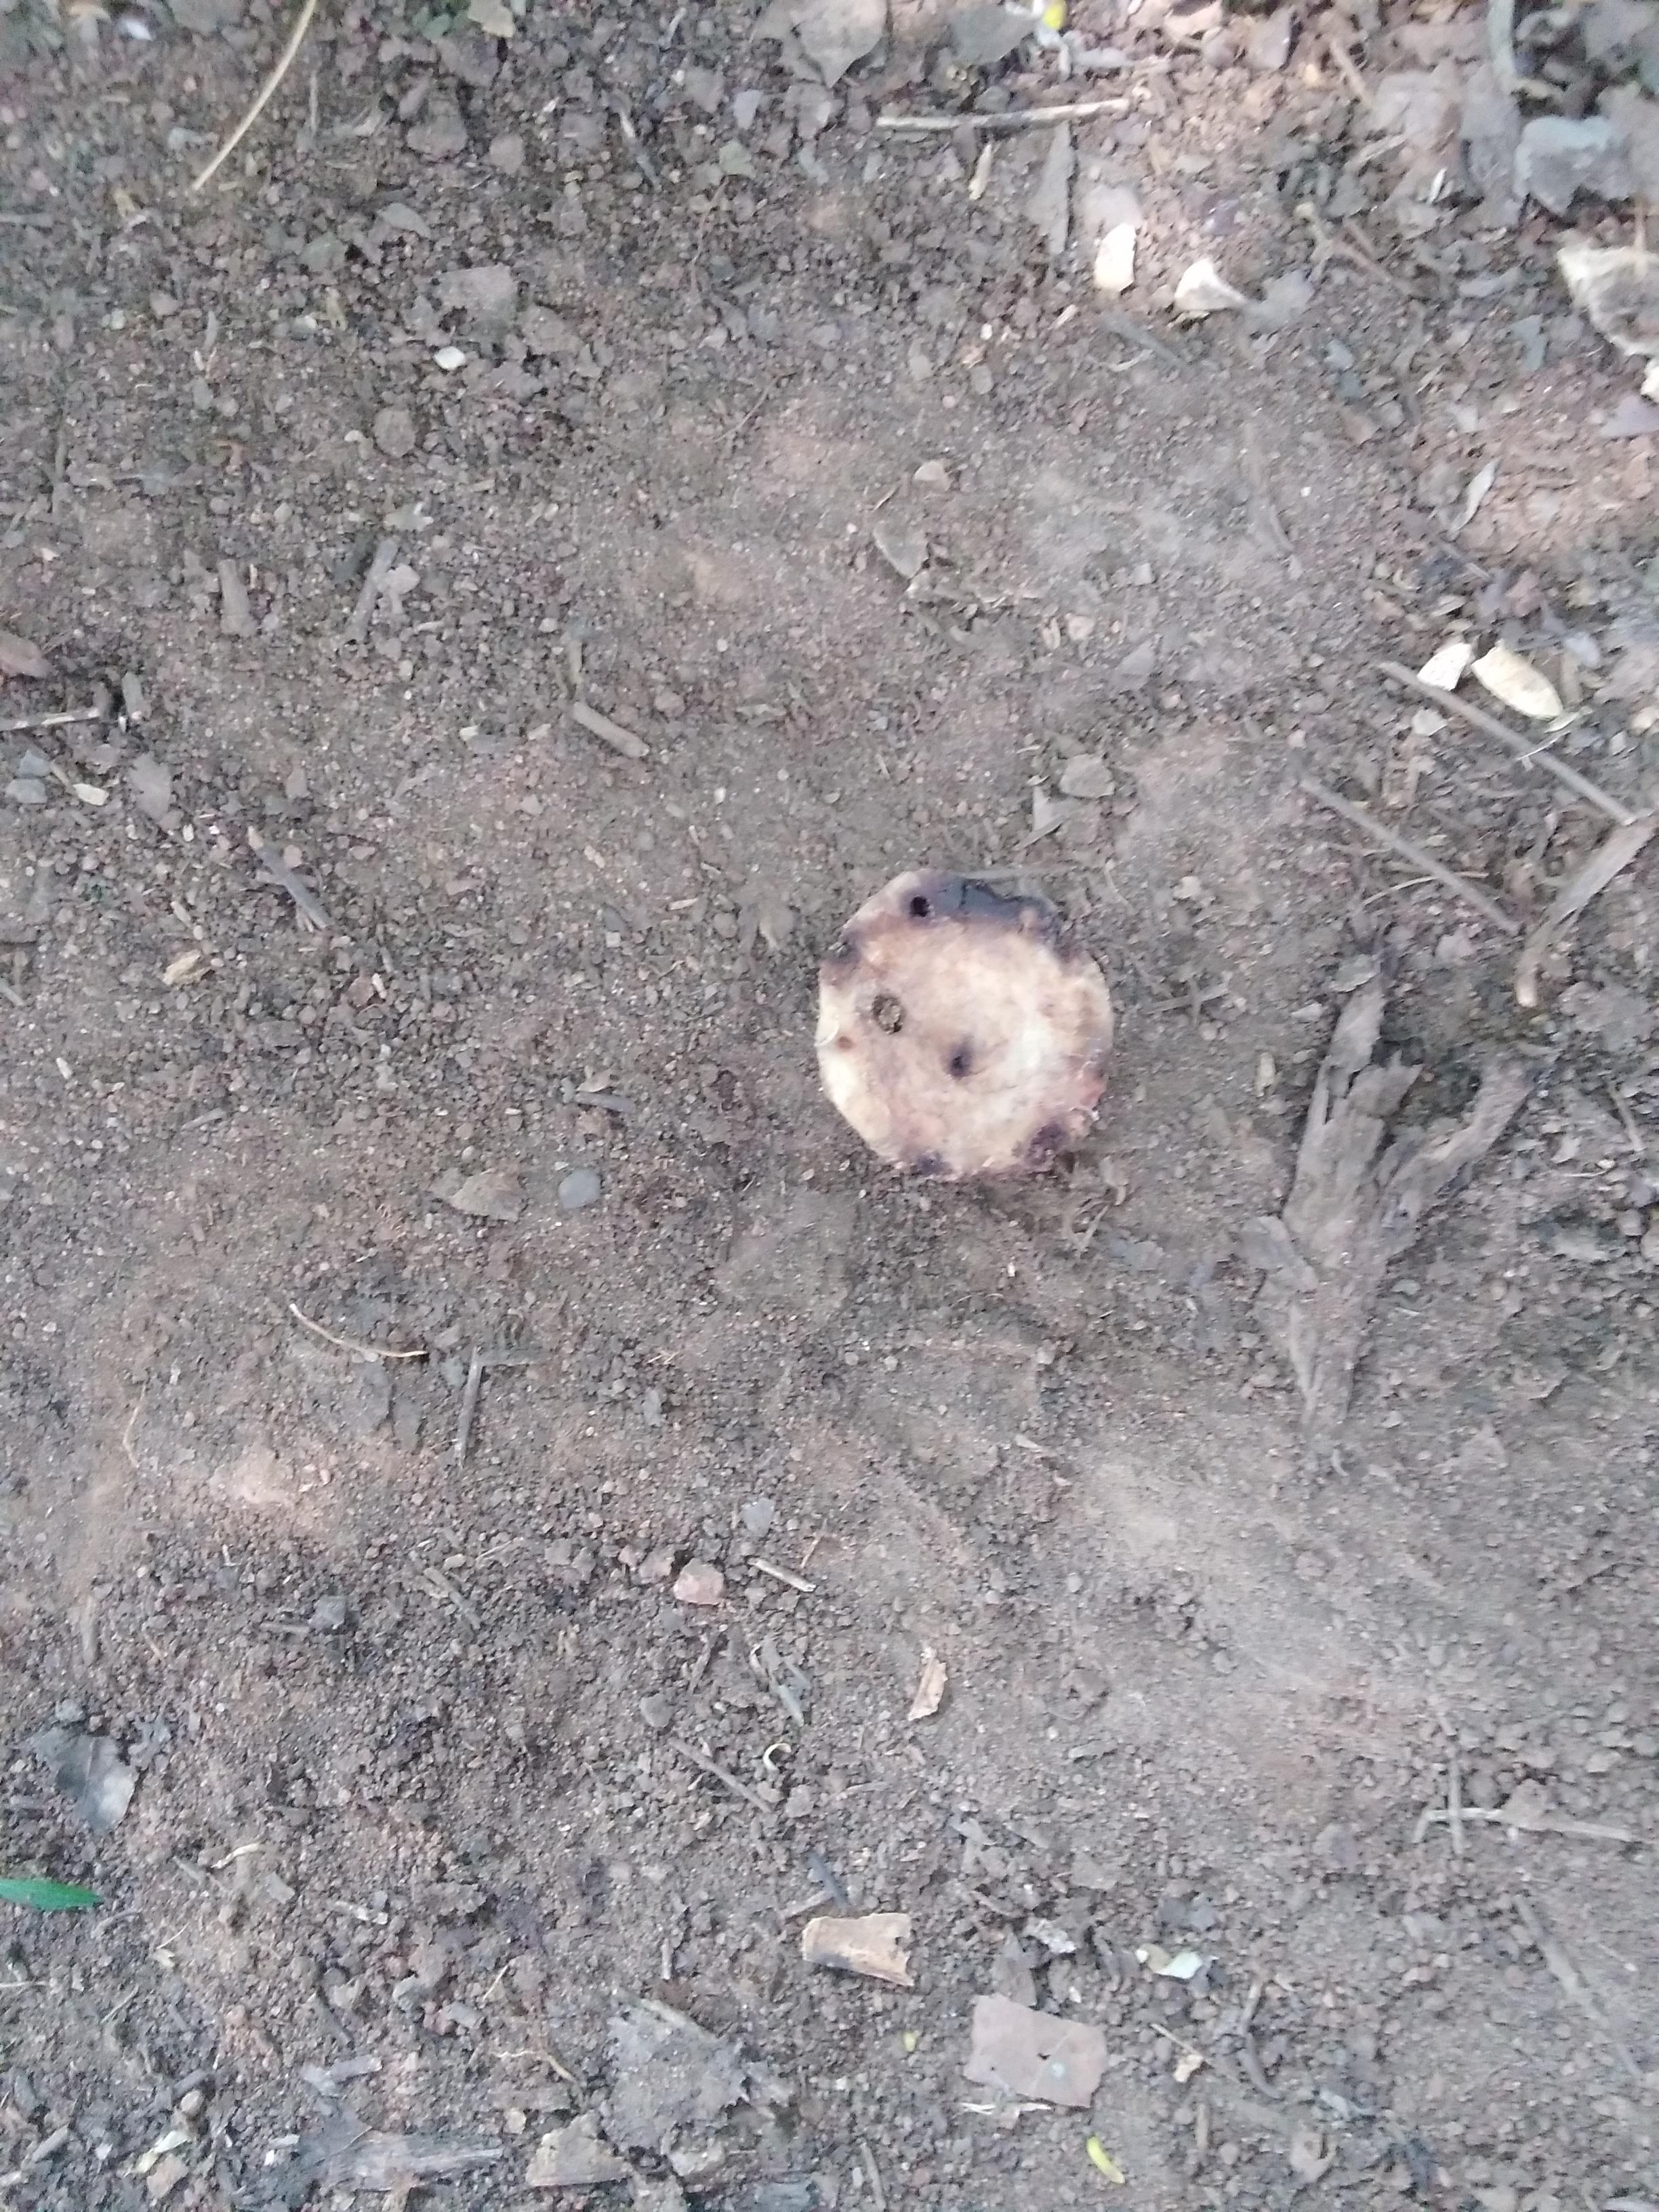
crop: banana
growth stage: vegetative
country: Tanzania
